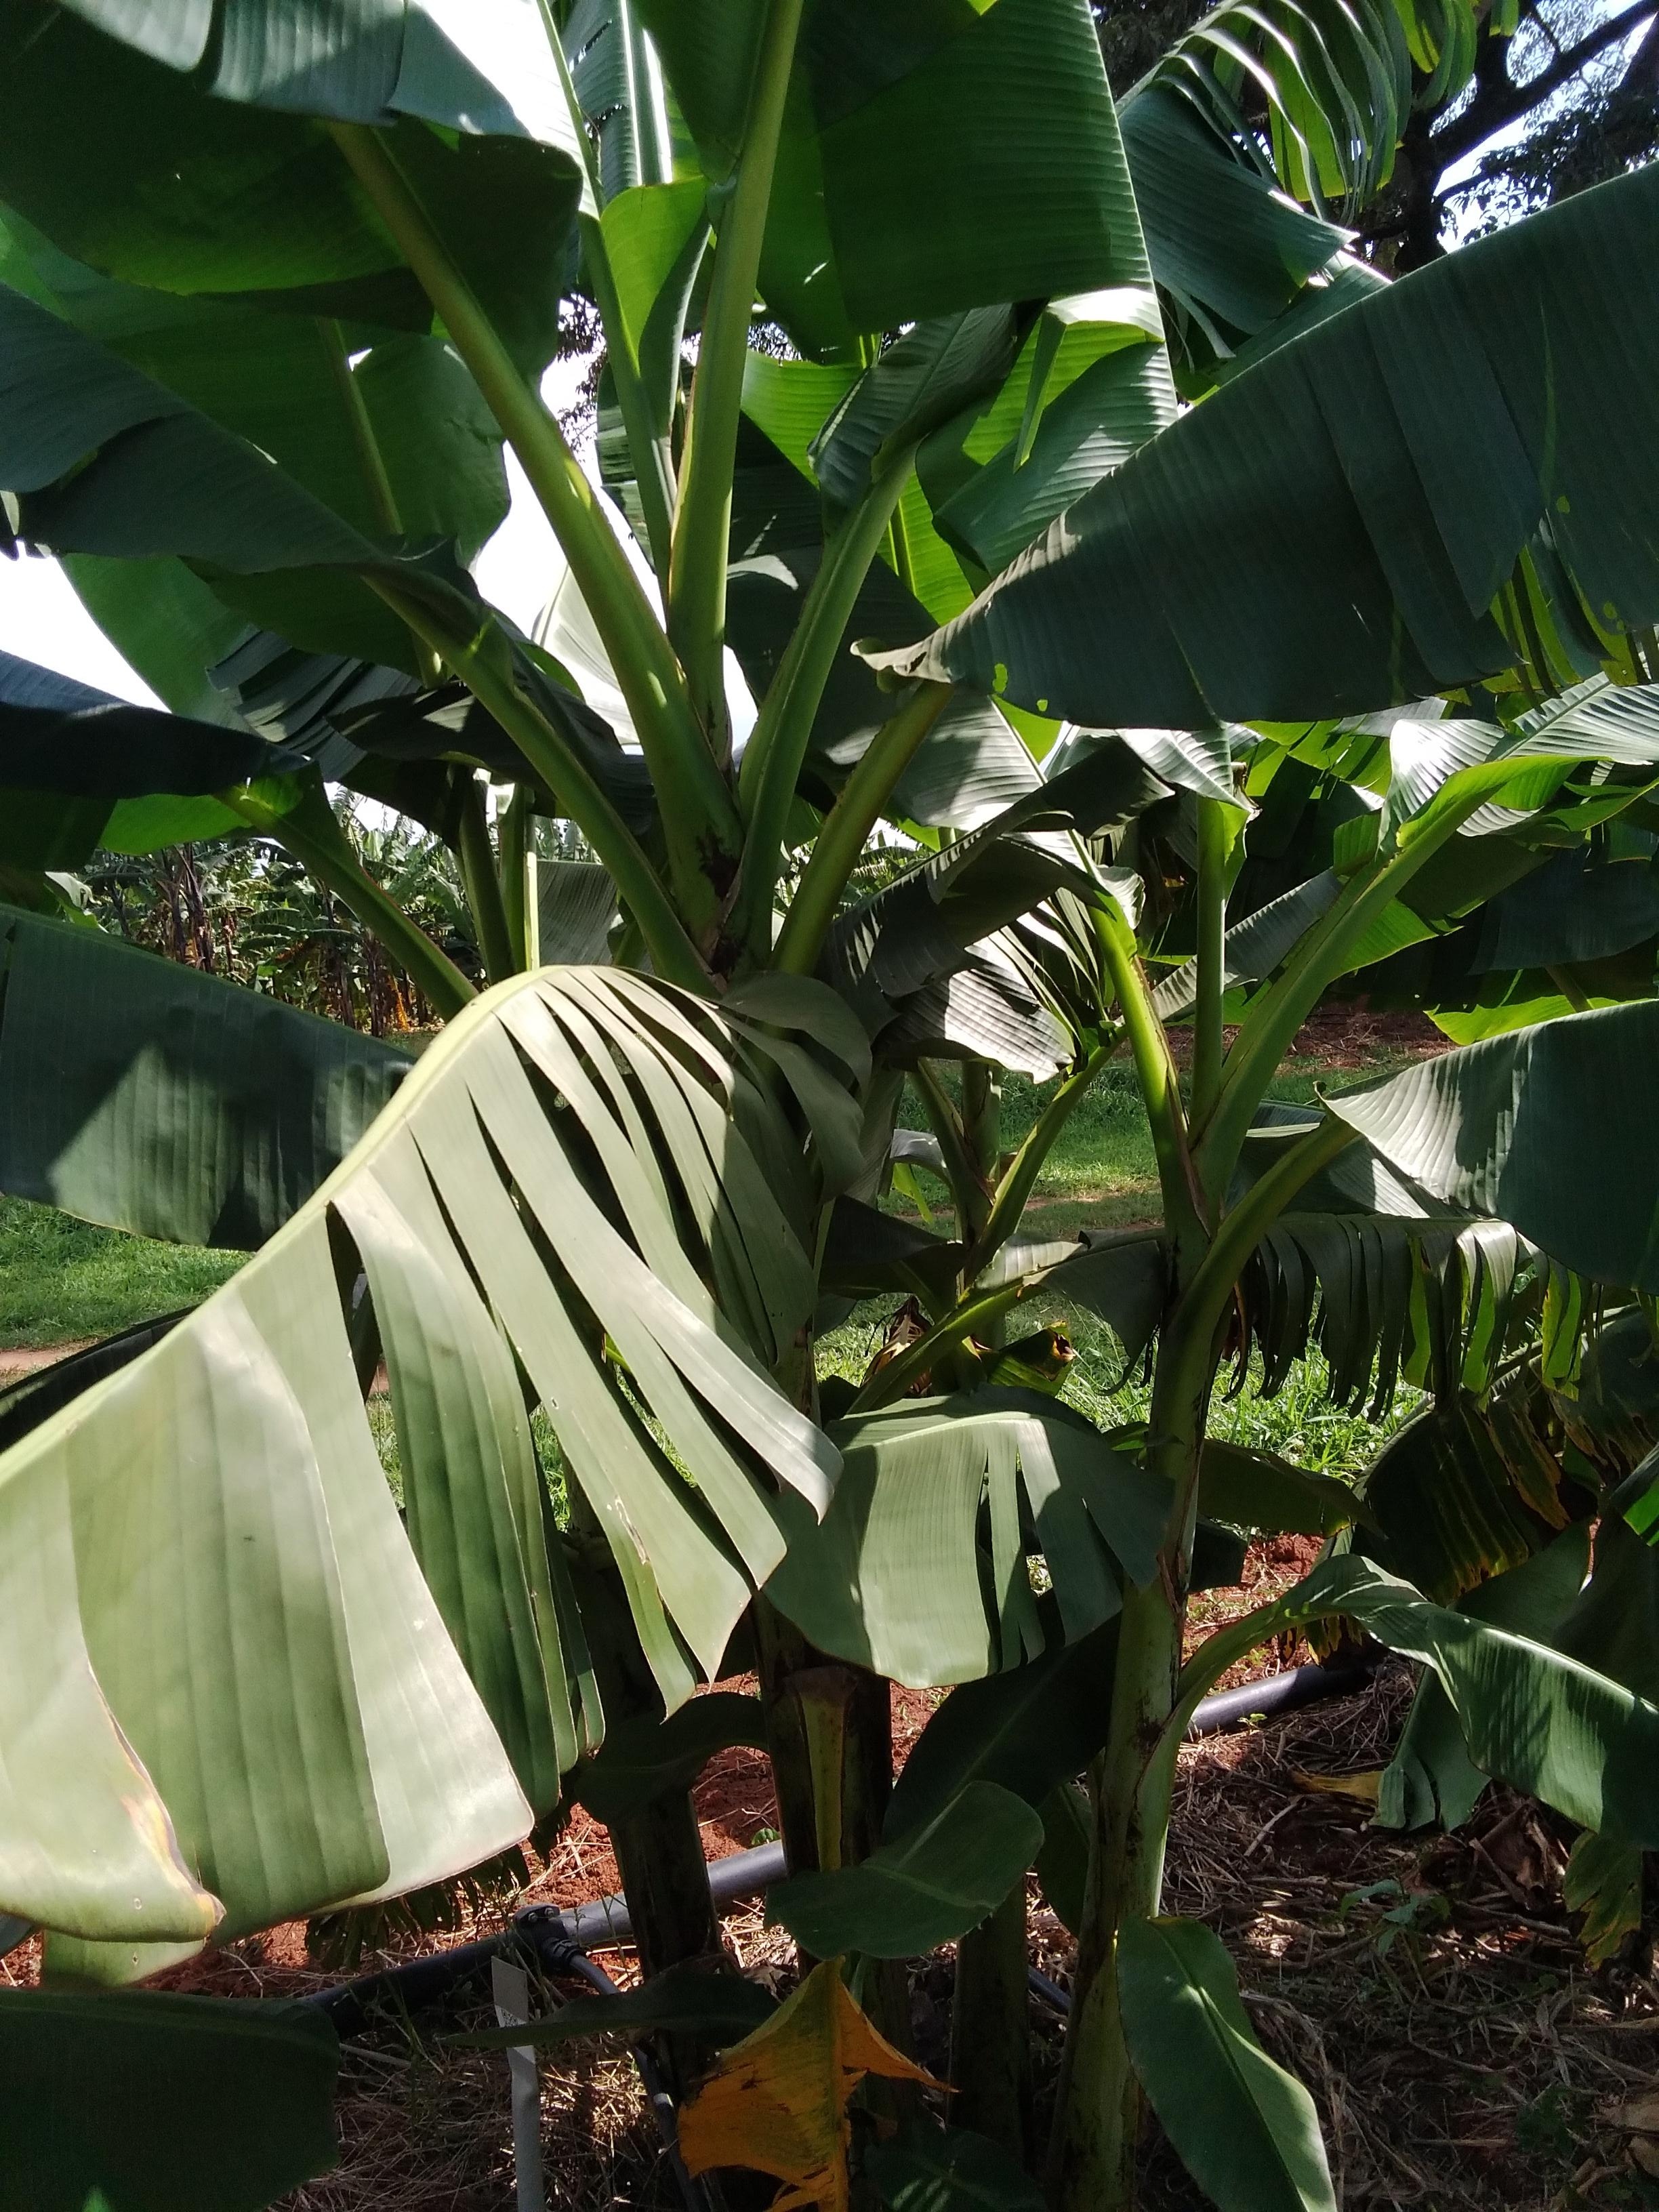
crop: banana
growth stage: vegetative
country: Tanzania
